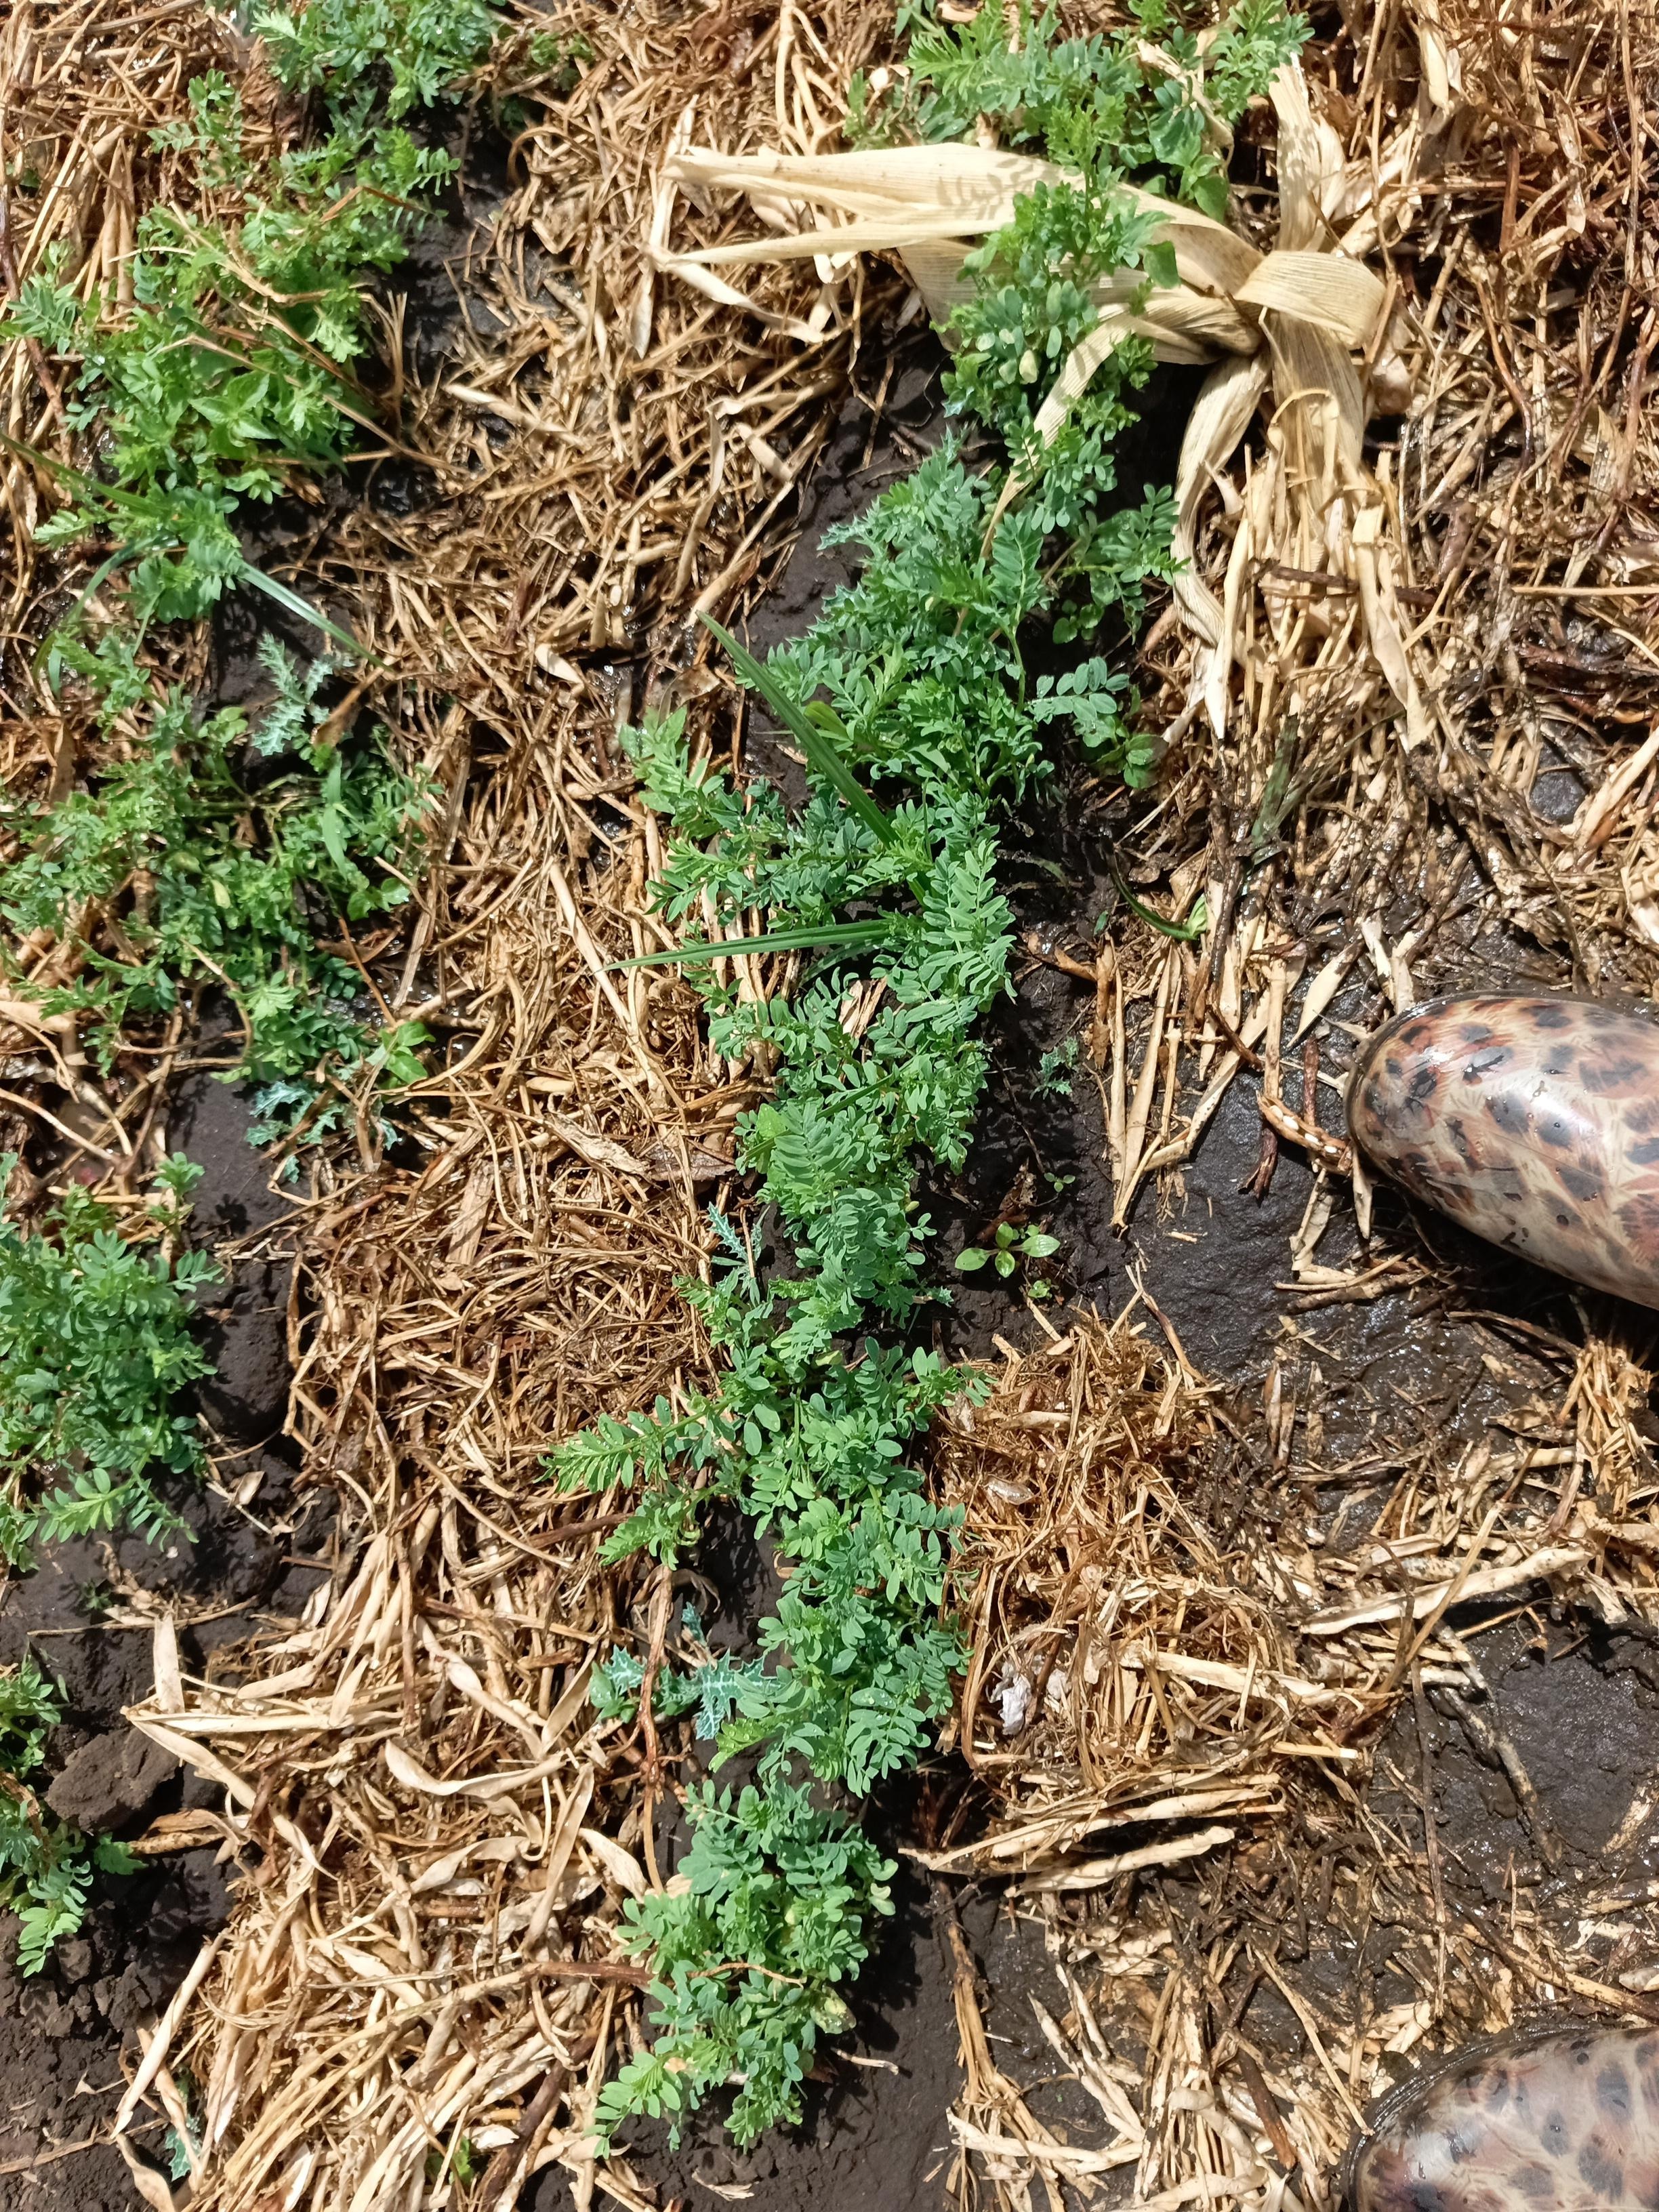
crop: lentil
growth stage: vegetative
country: Tanzania
